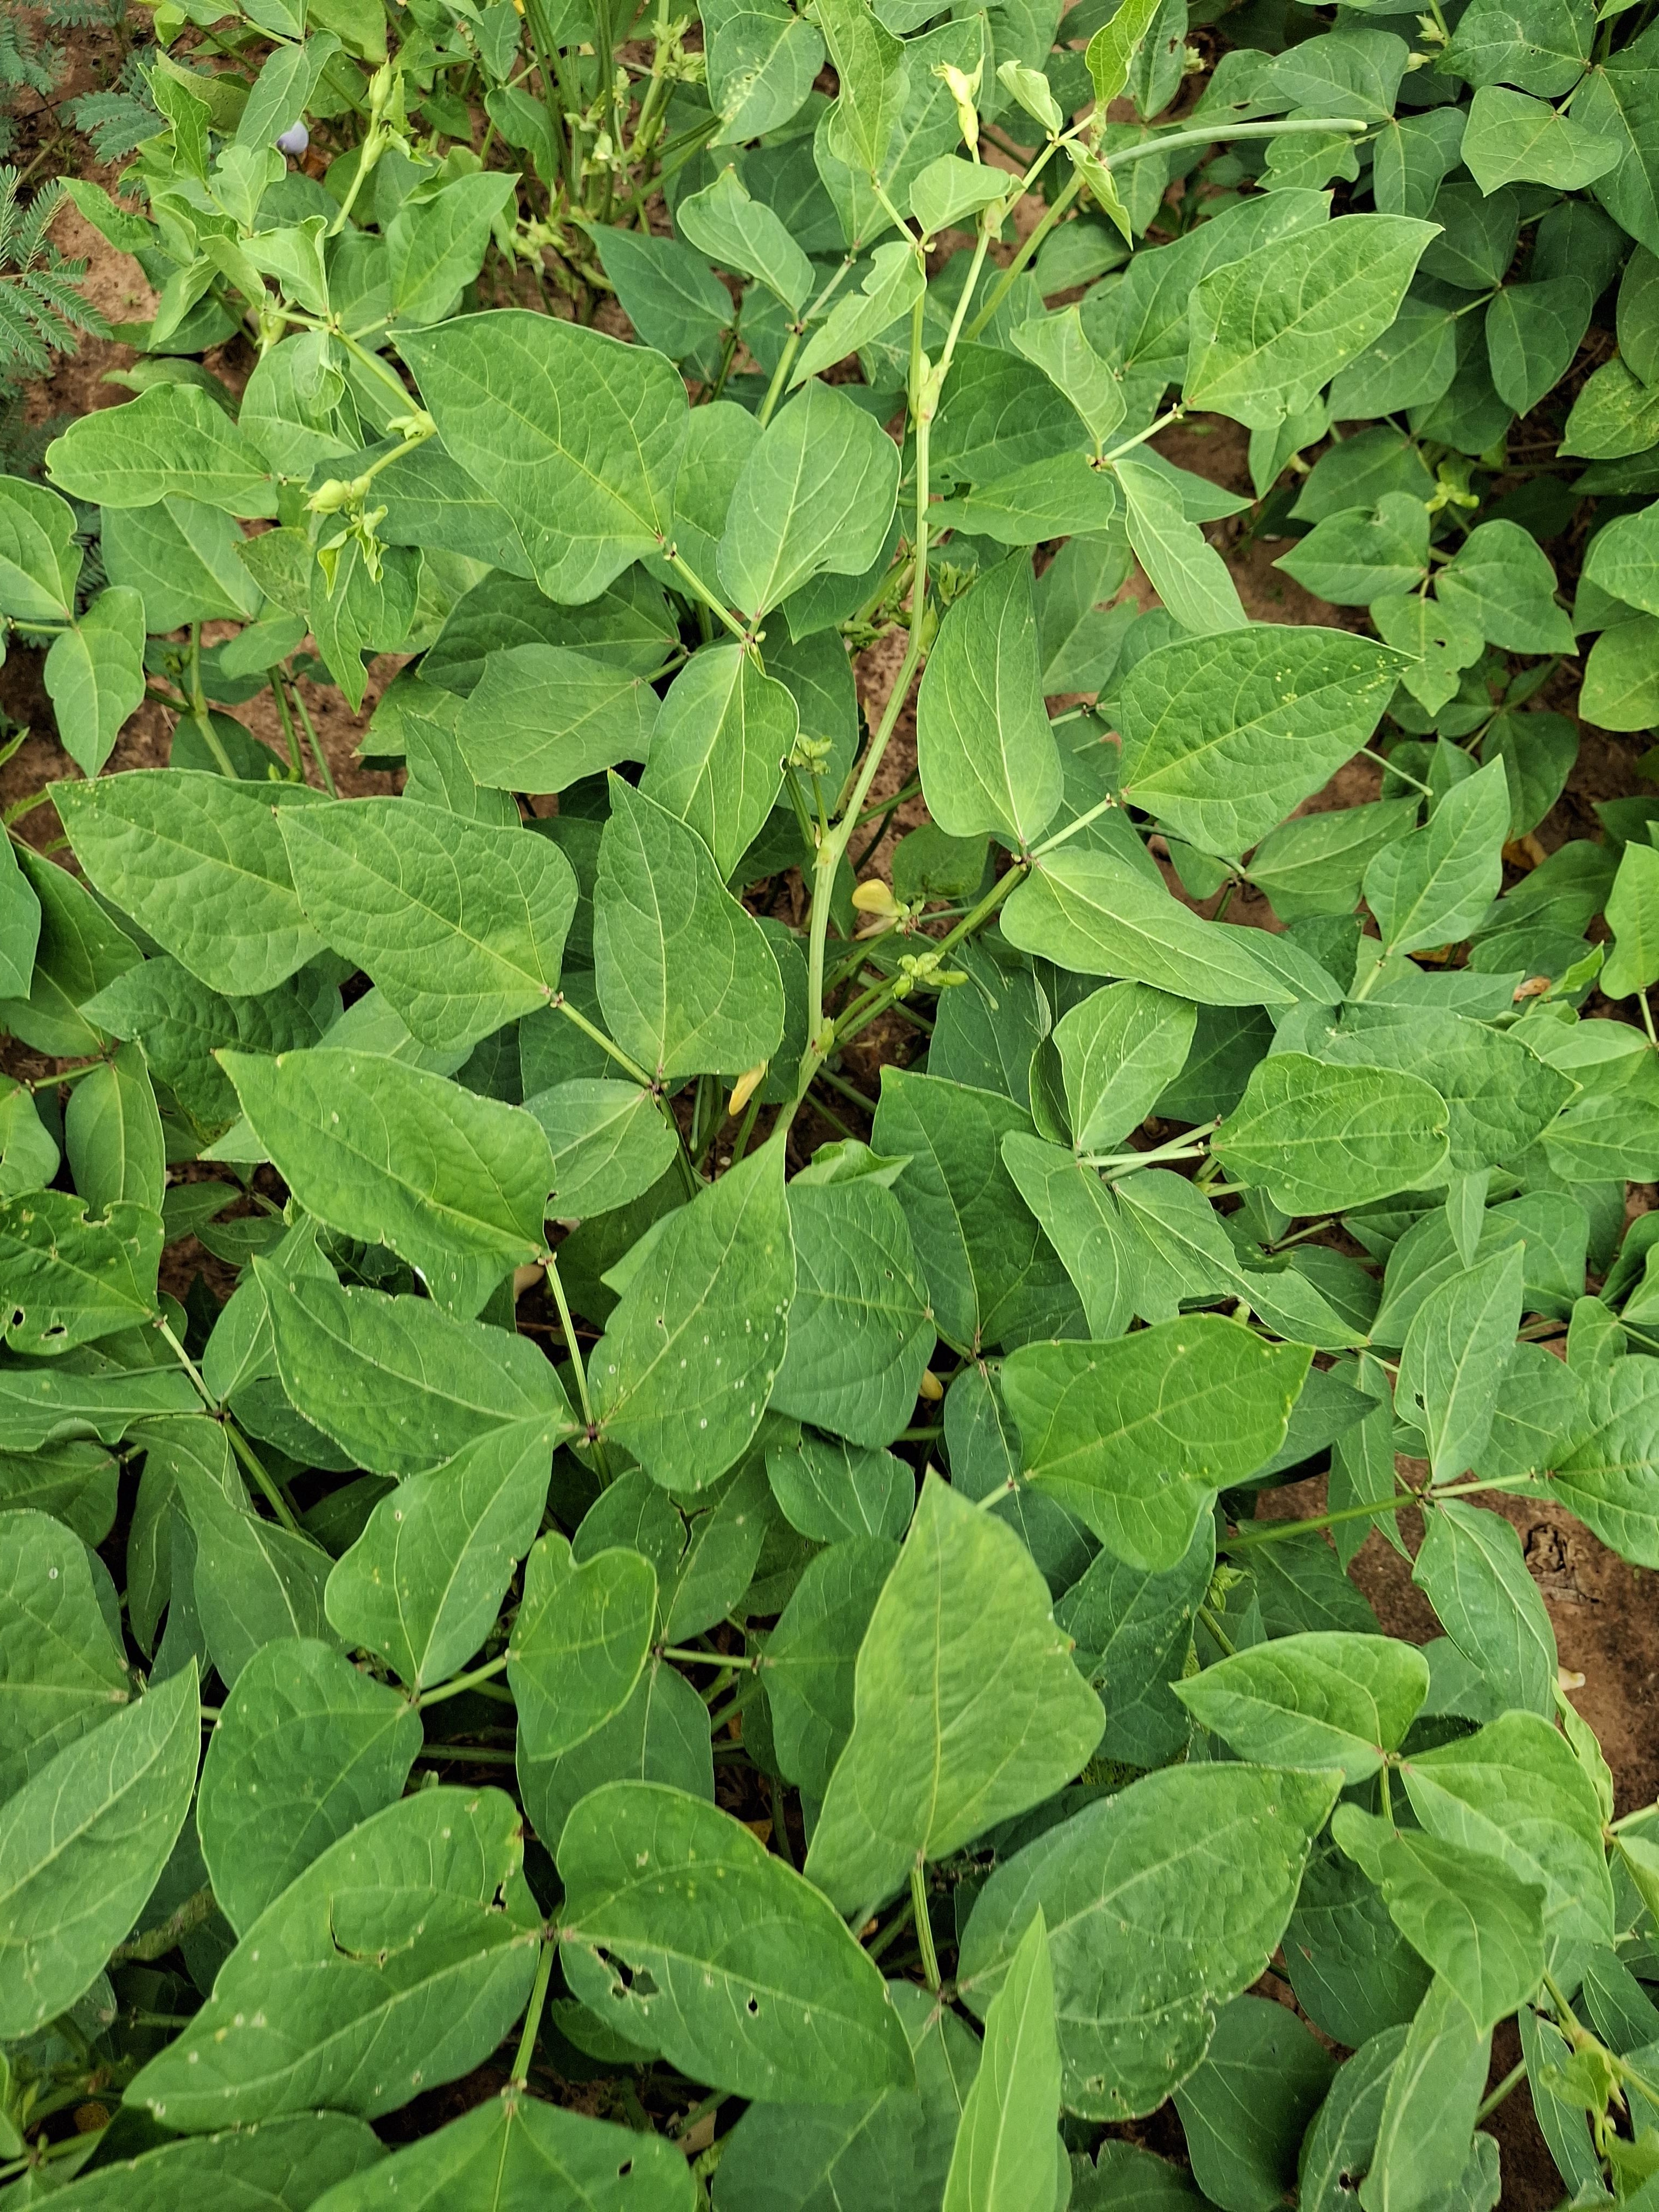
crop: cowpea
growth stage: development pod
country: Nigeria
